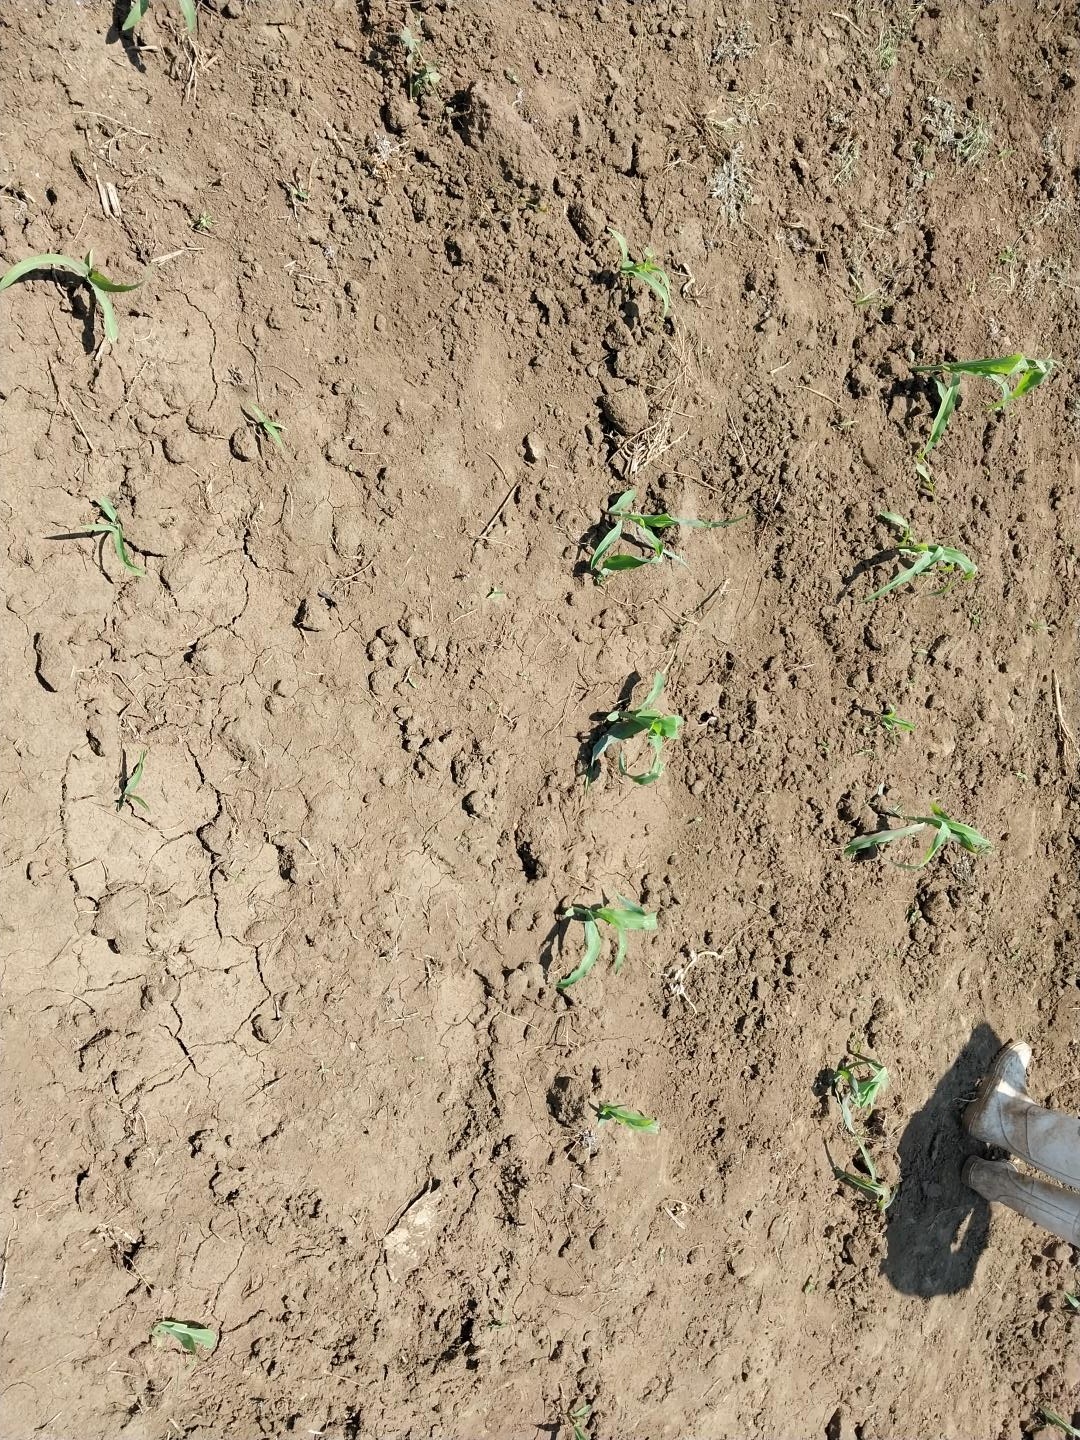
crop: maize
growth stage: vegetative
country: Tanzania
